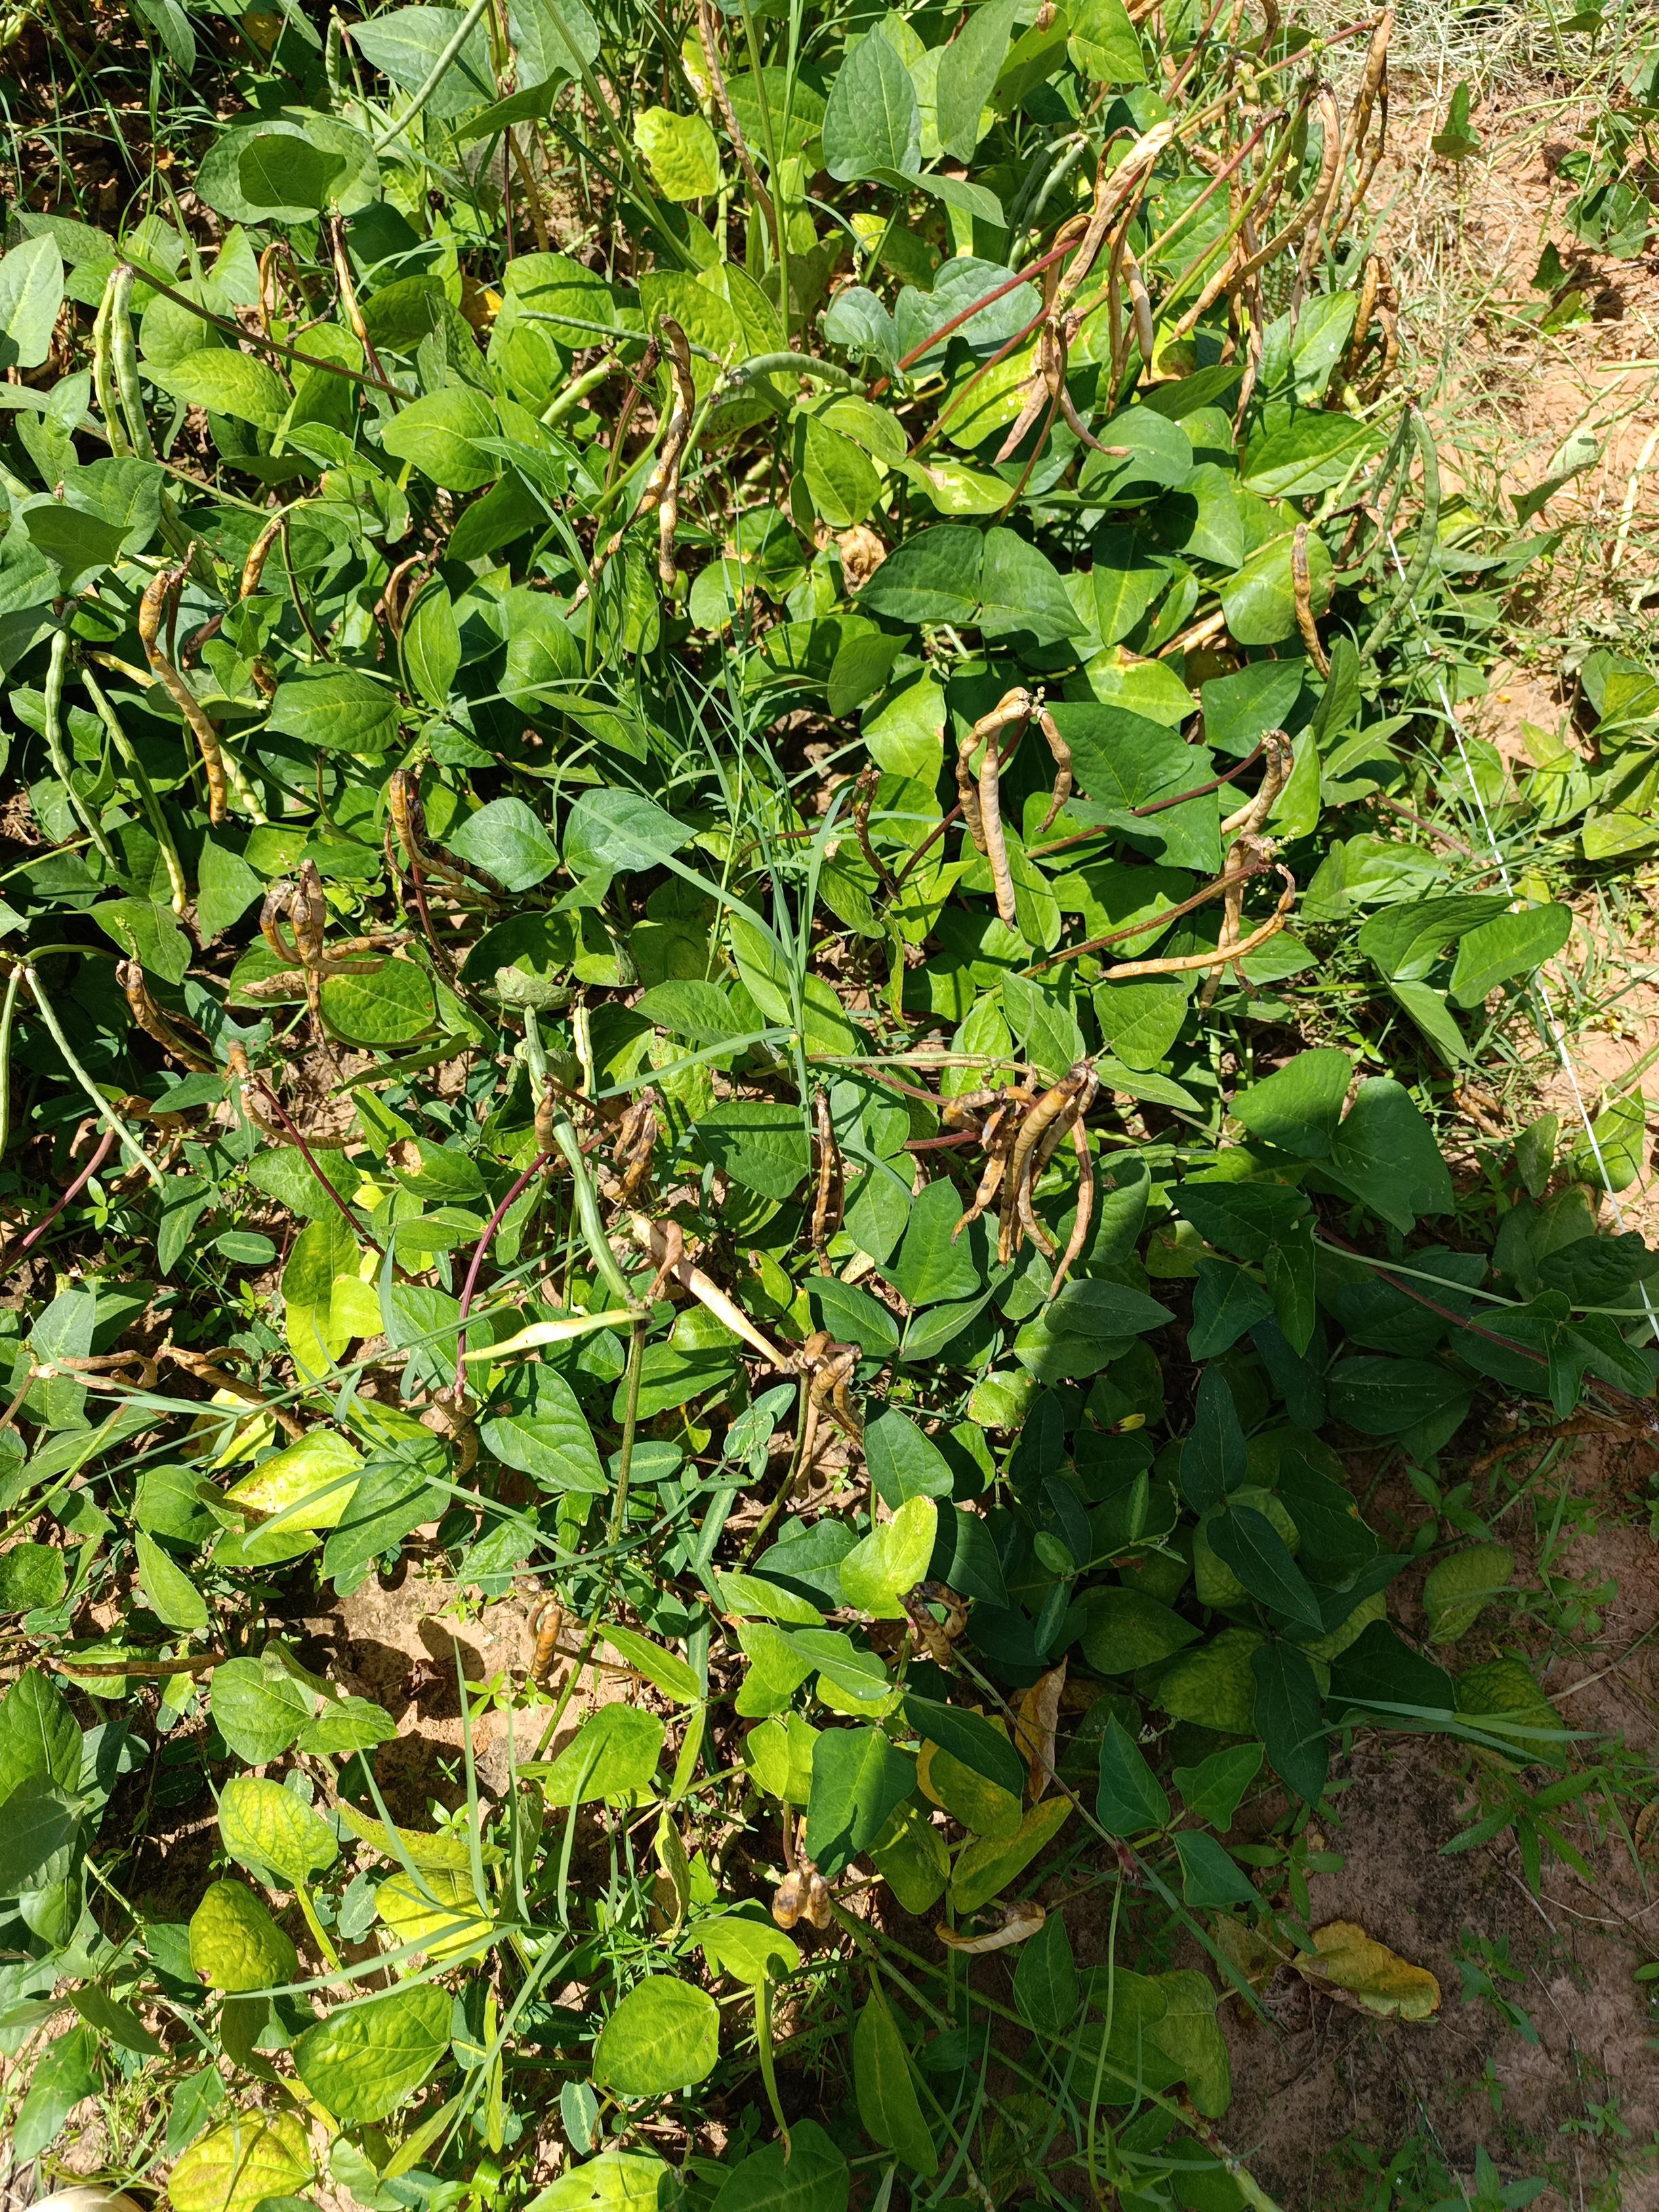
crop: cowpea
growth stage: maturity
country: Nigeria
